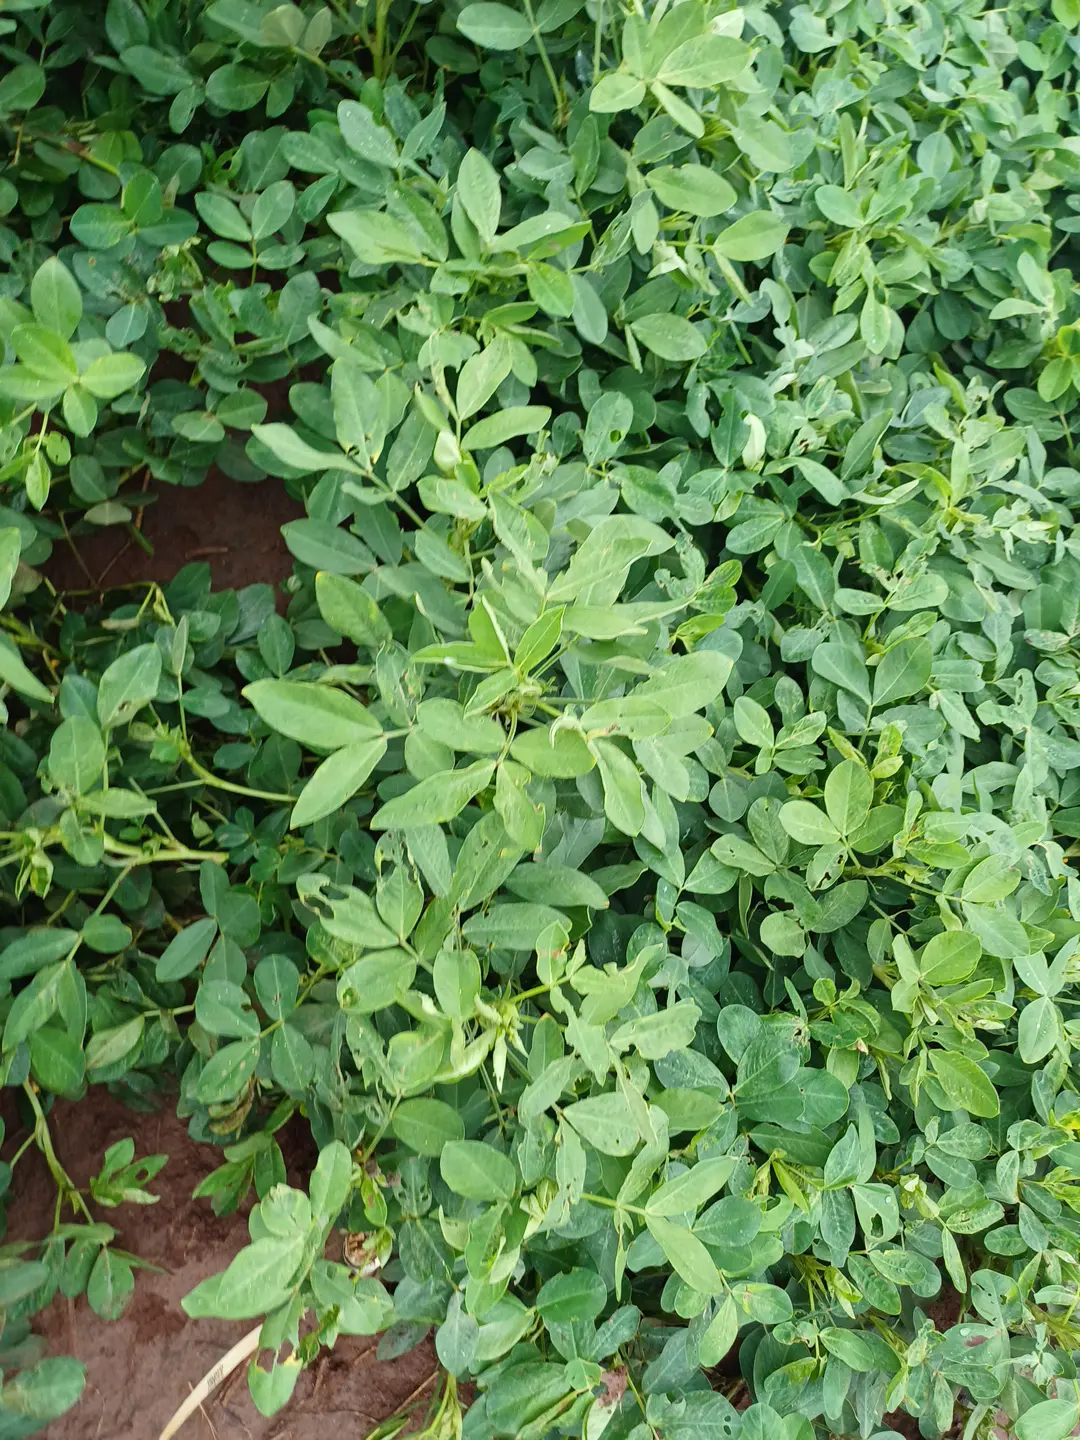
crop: groundnut
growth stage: pegging
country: Kenya
